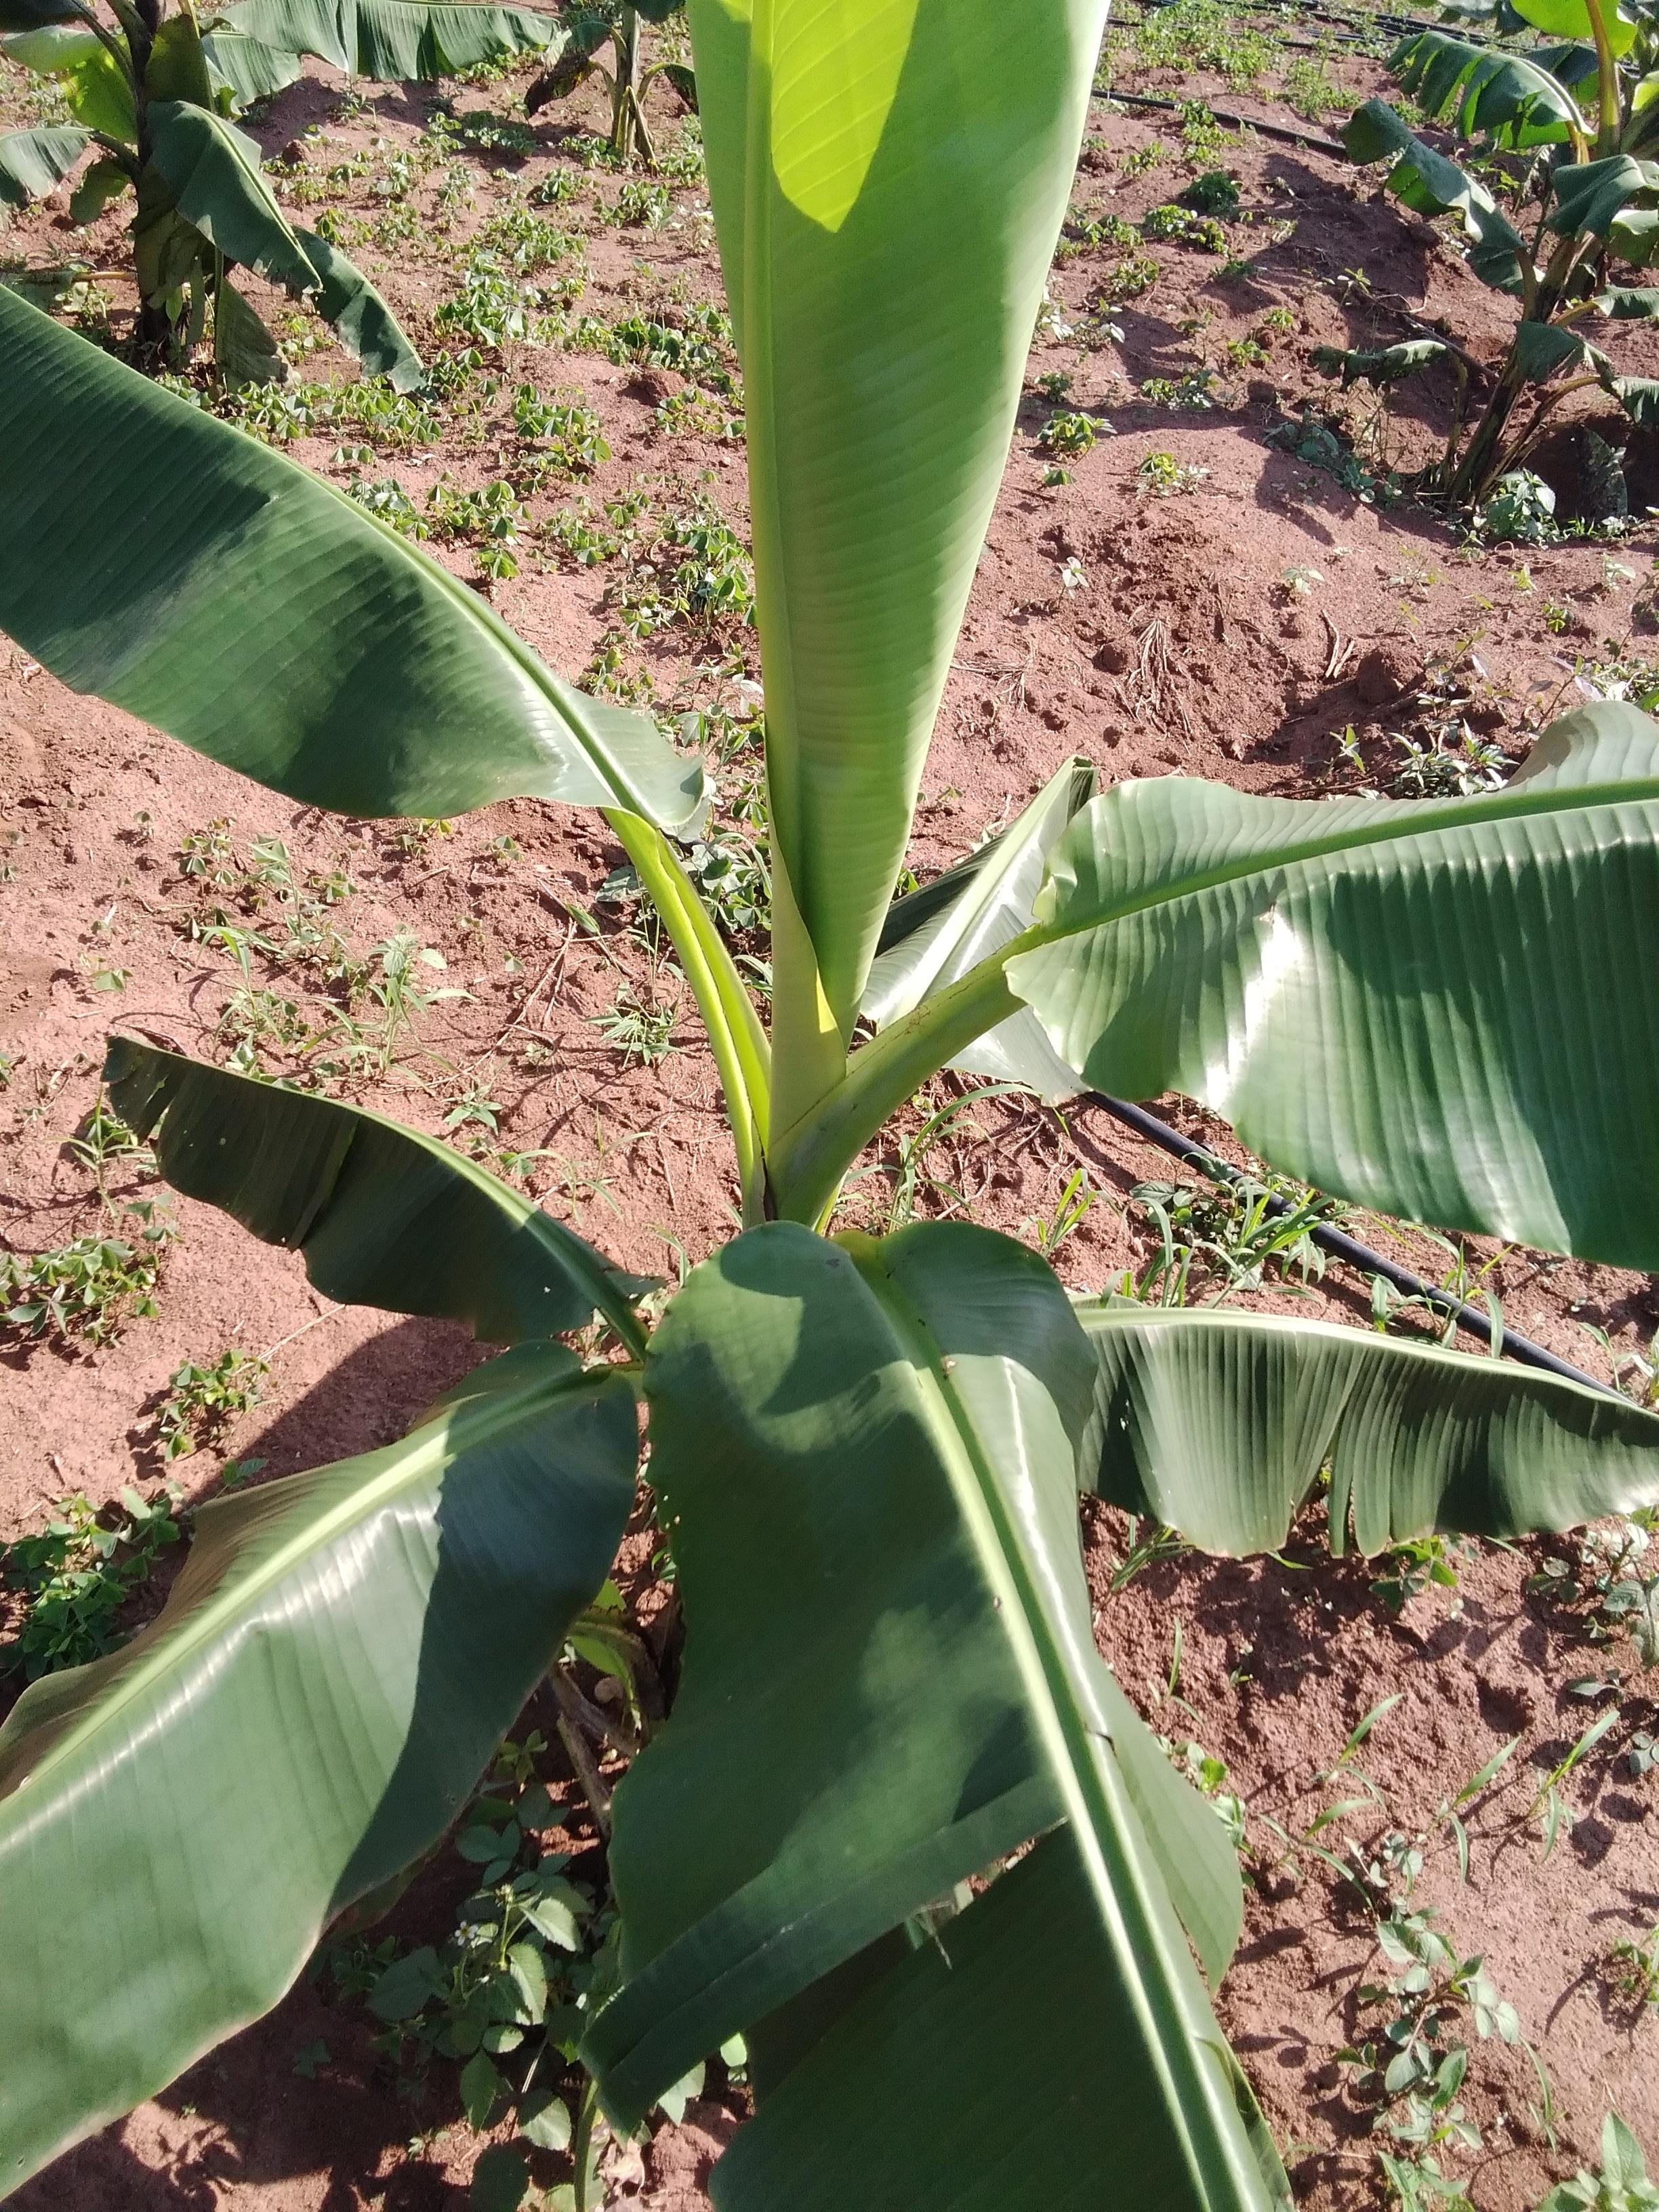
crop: banana
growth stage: vegetative
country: Uganda
